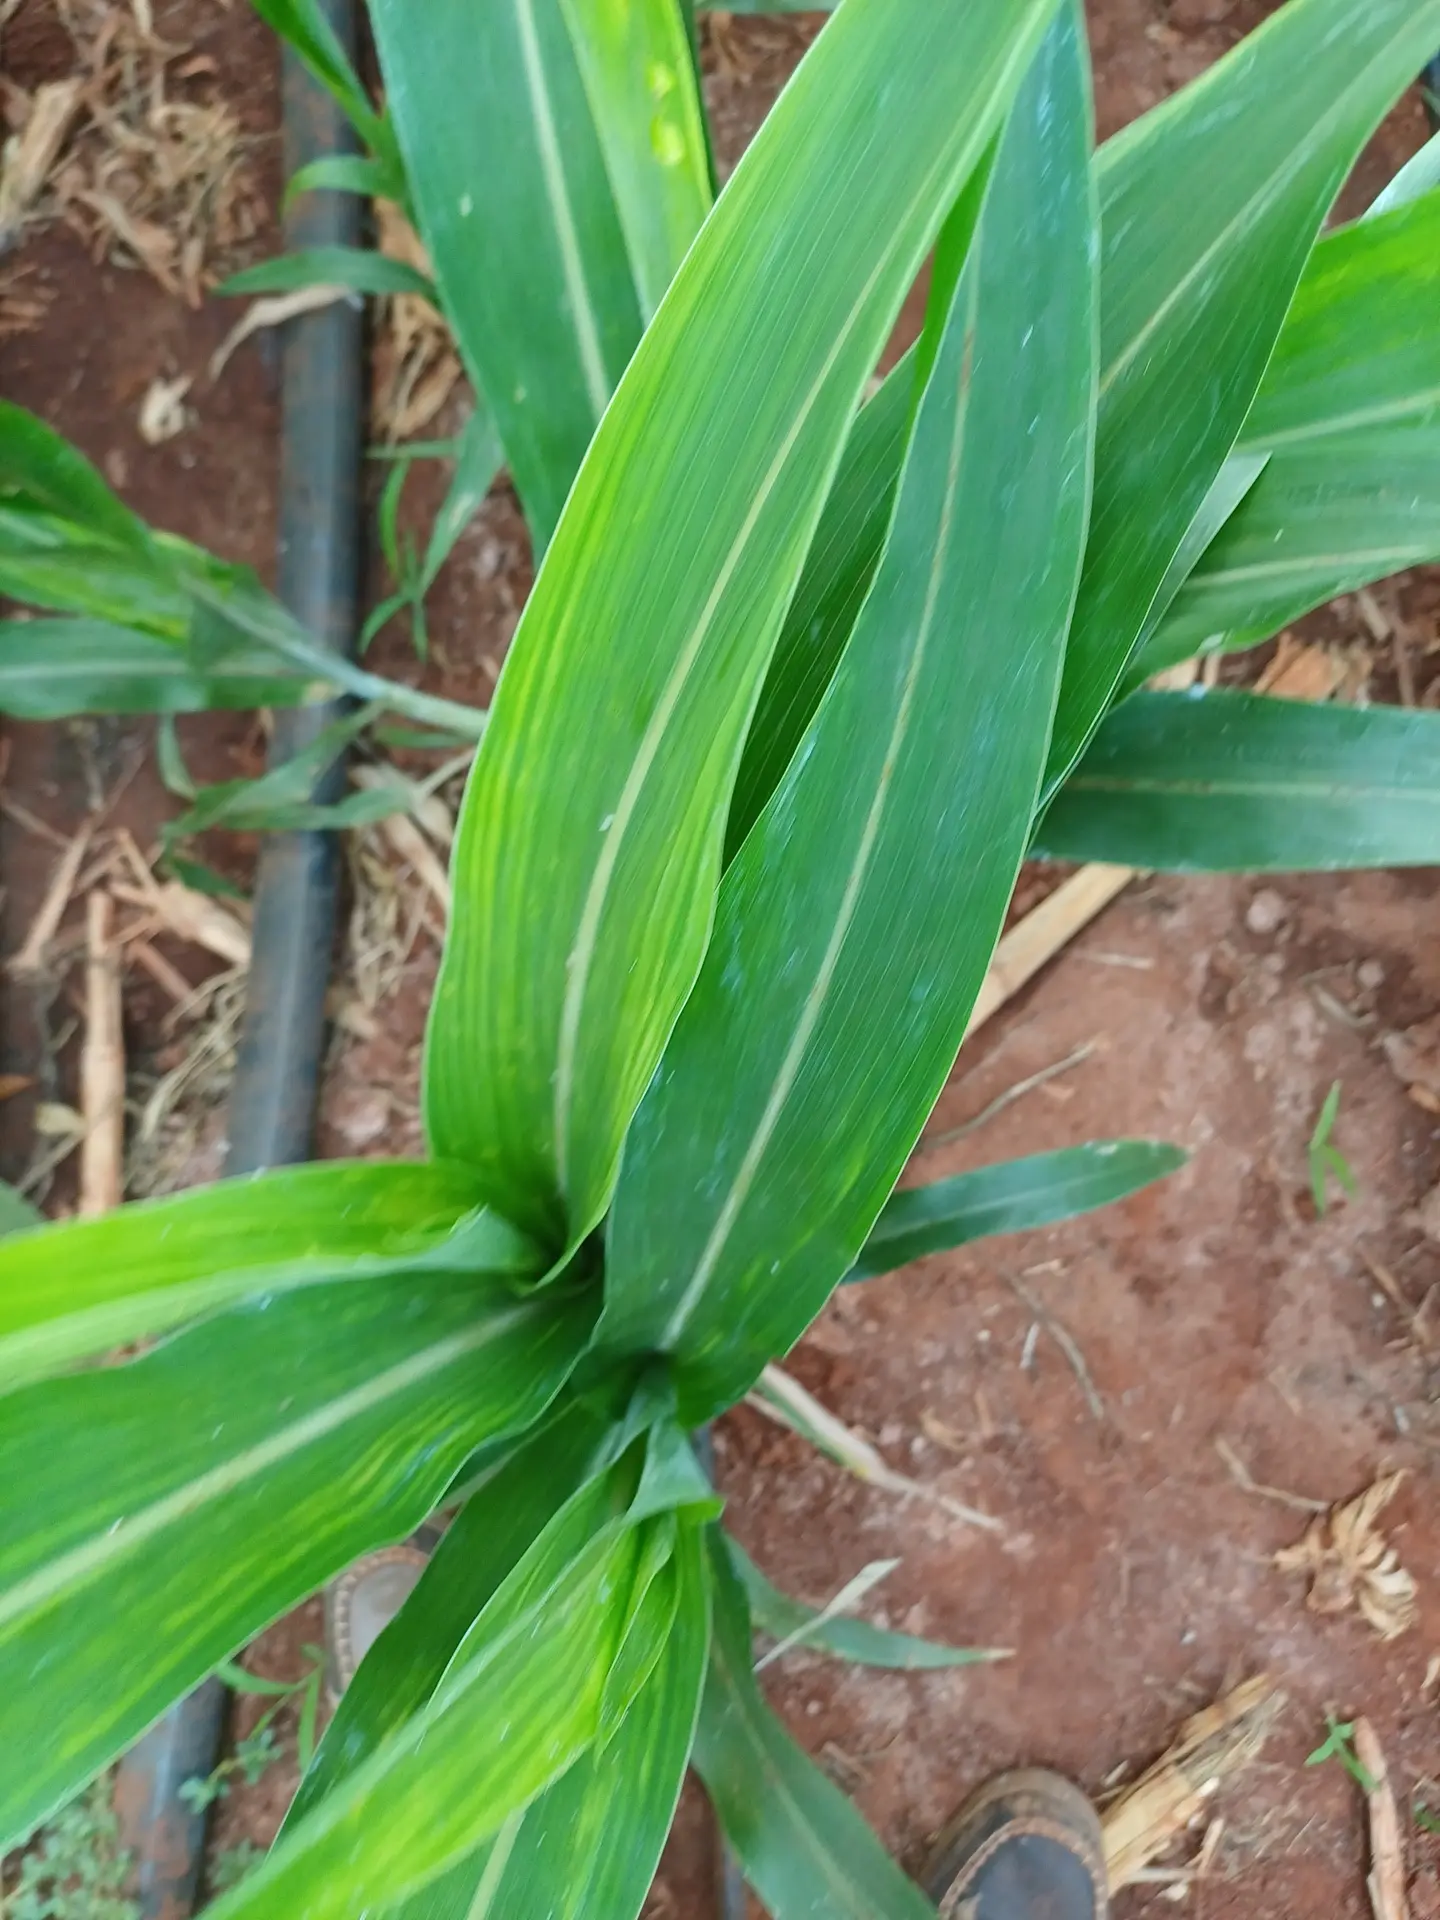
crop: sorghum
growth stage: heading tuber
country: Kenya
